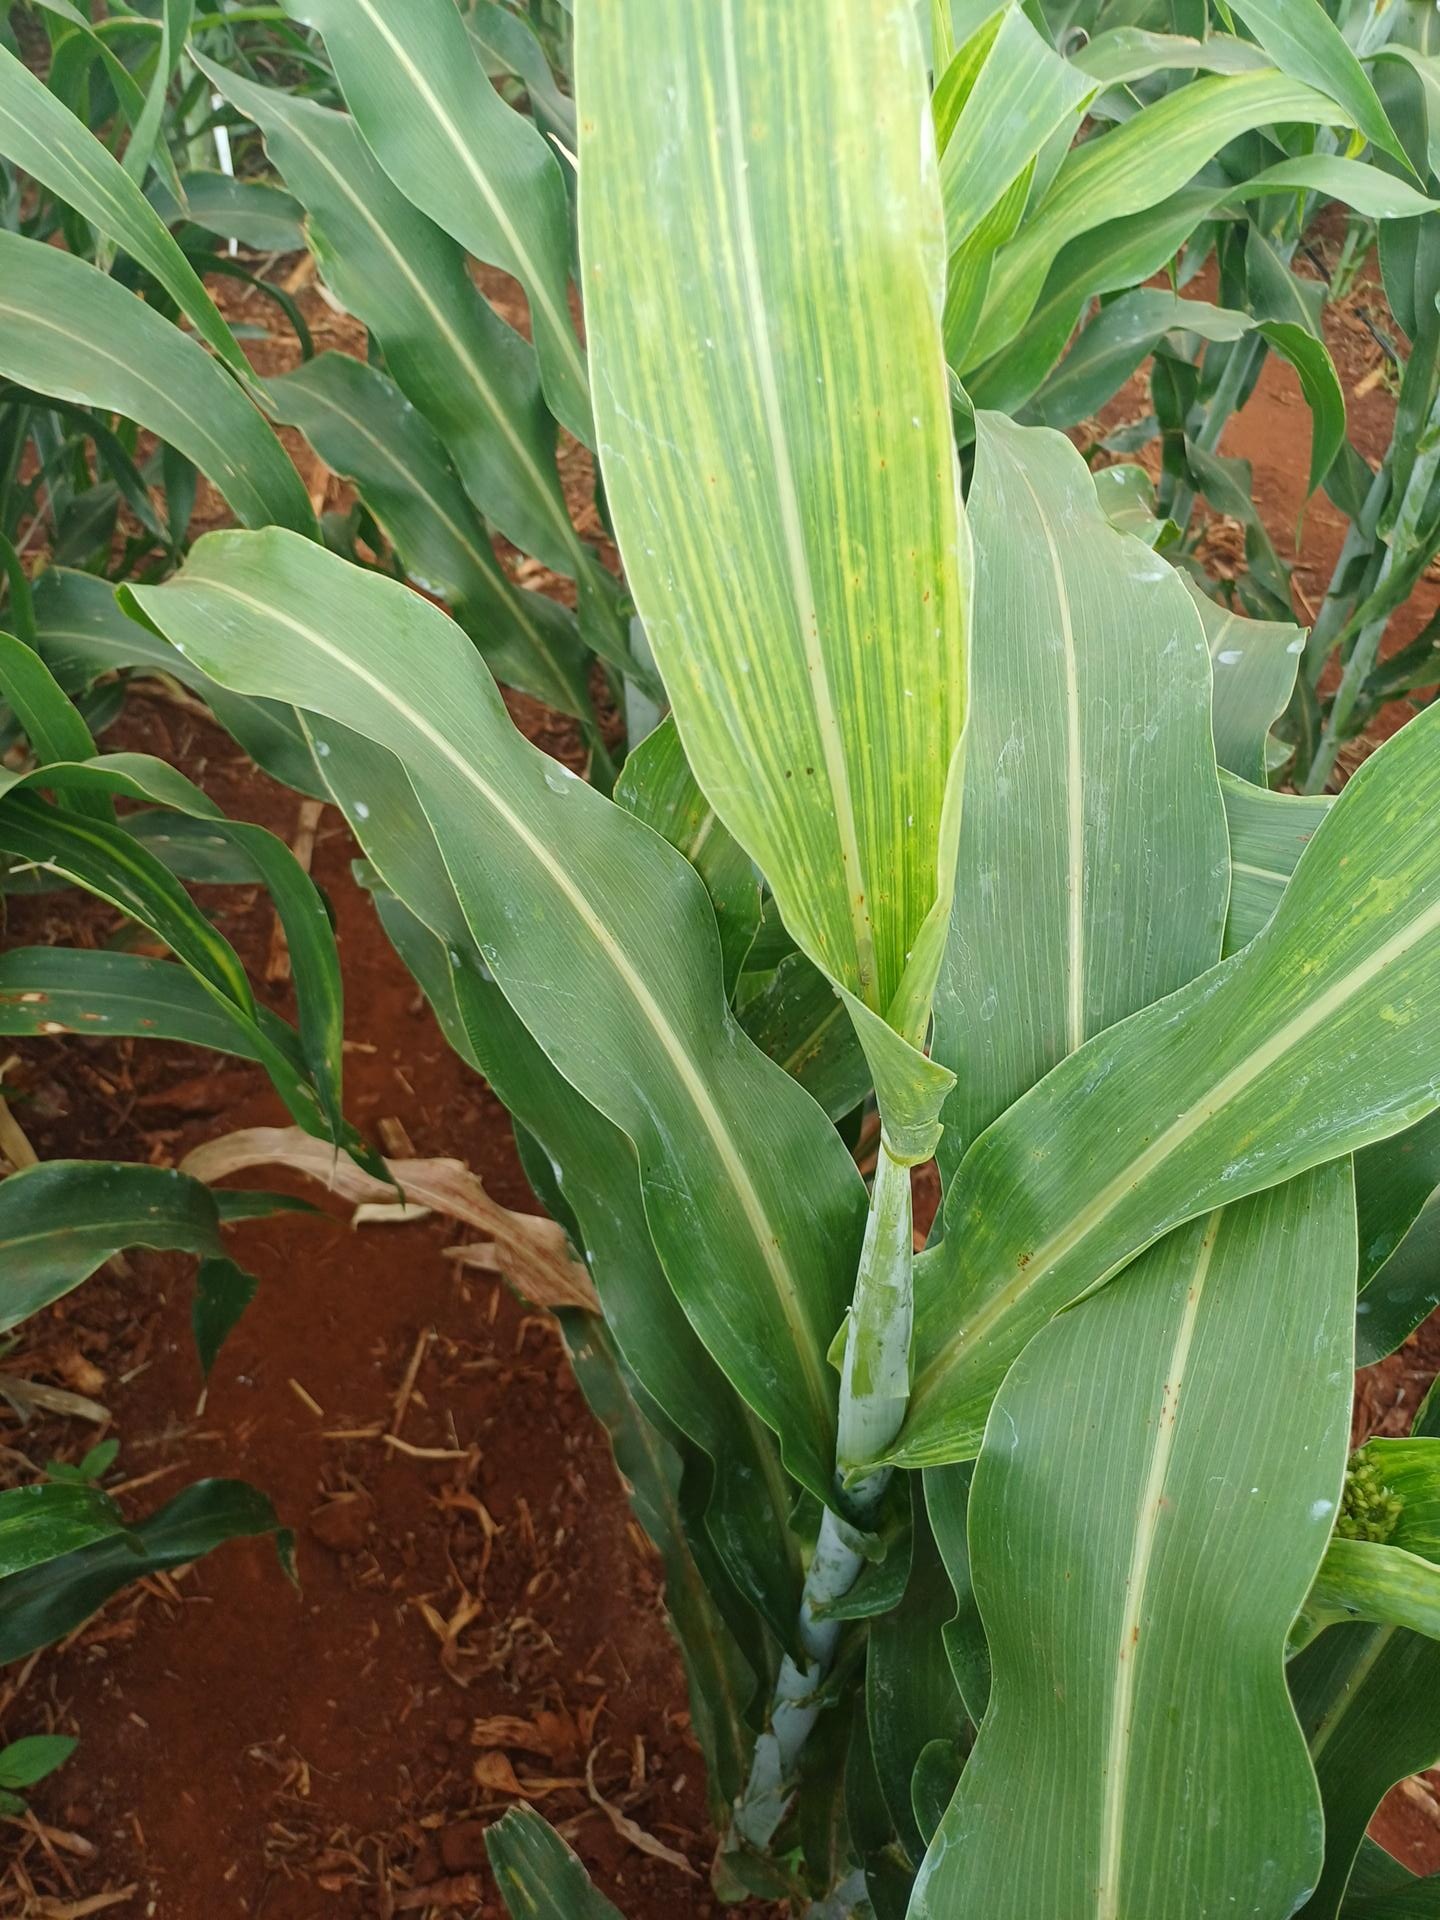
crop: sorghum
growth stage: heading tuber
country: Kenya
